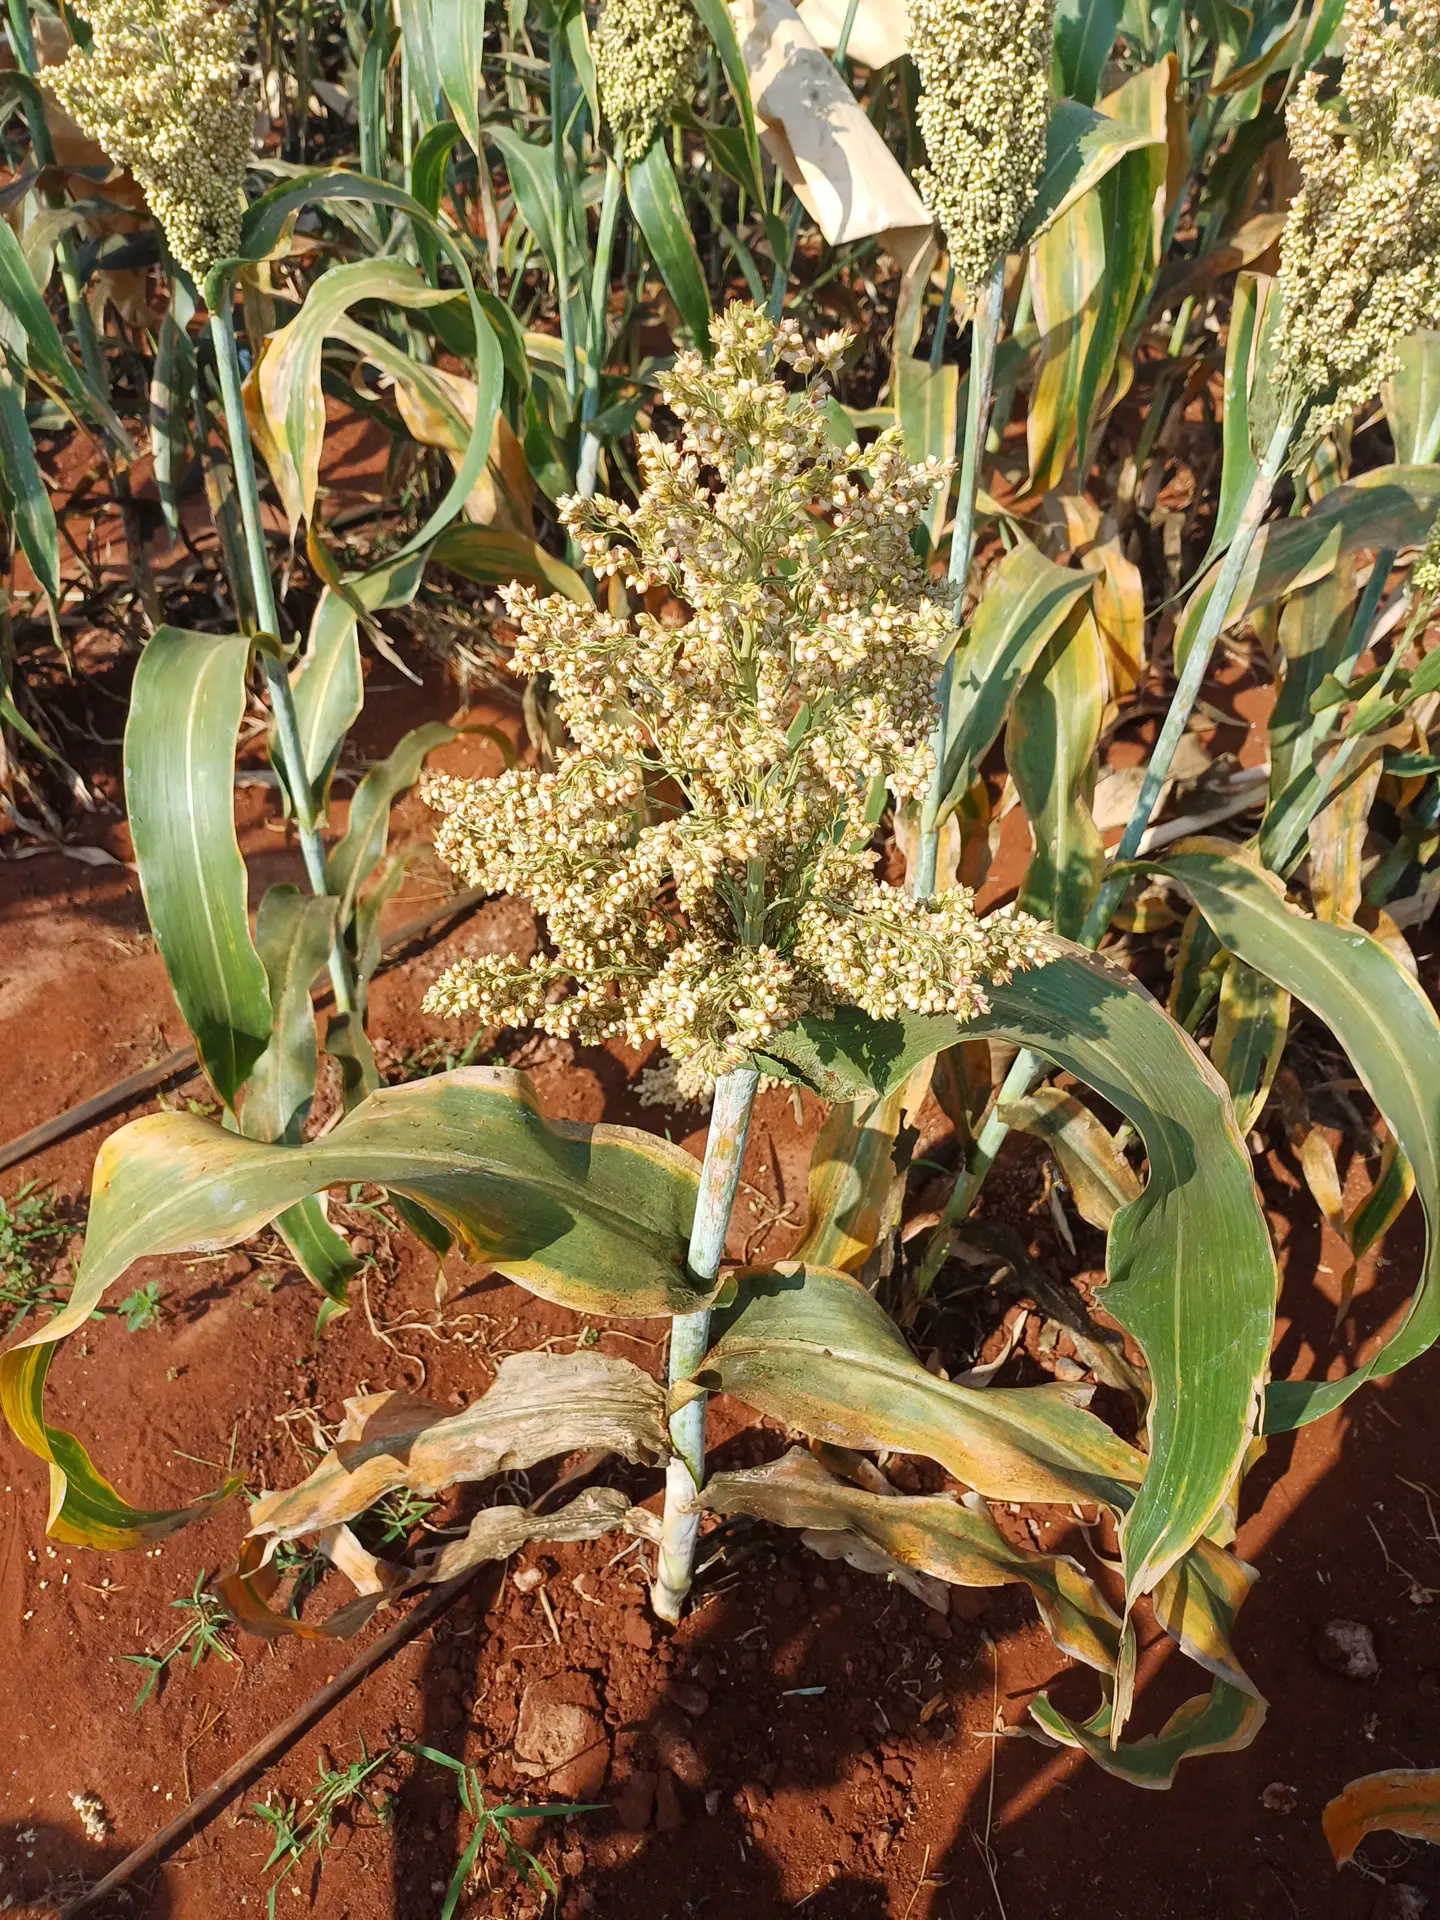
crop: sorghum
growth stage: maturity
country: Kenya
